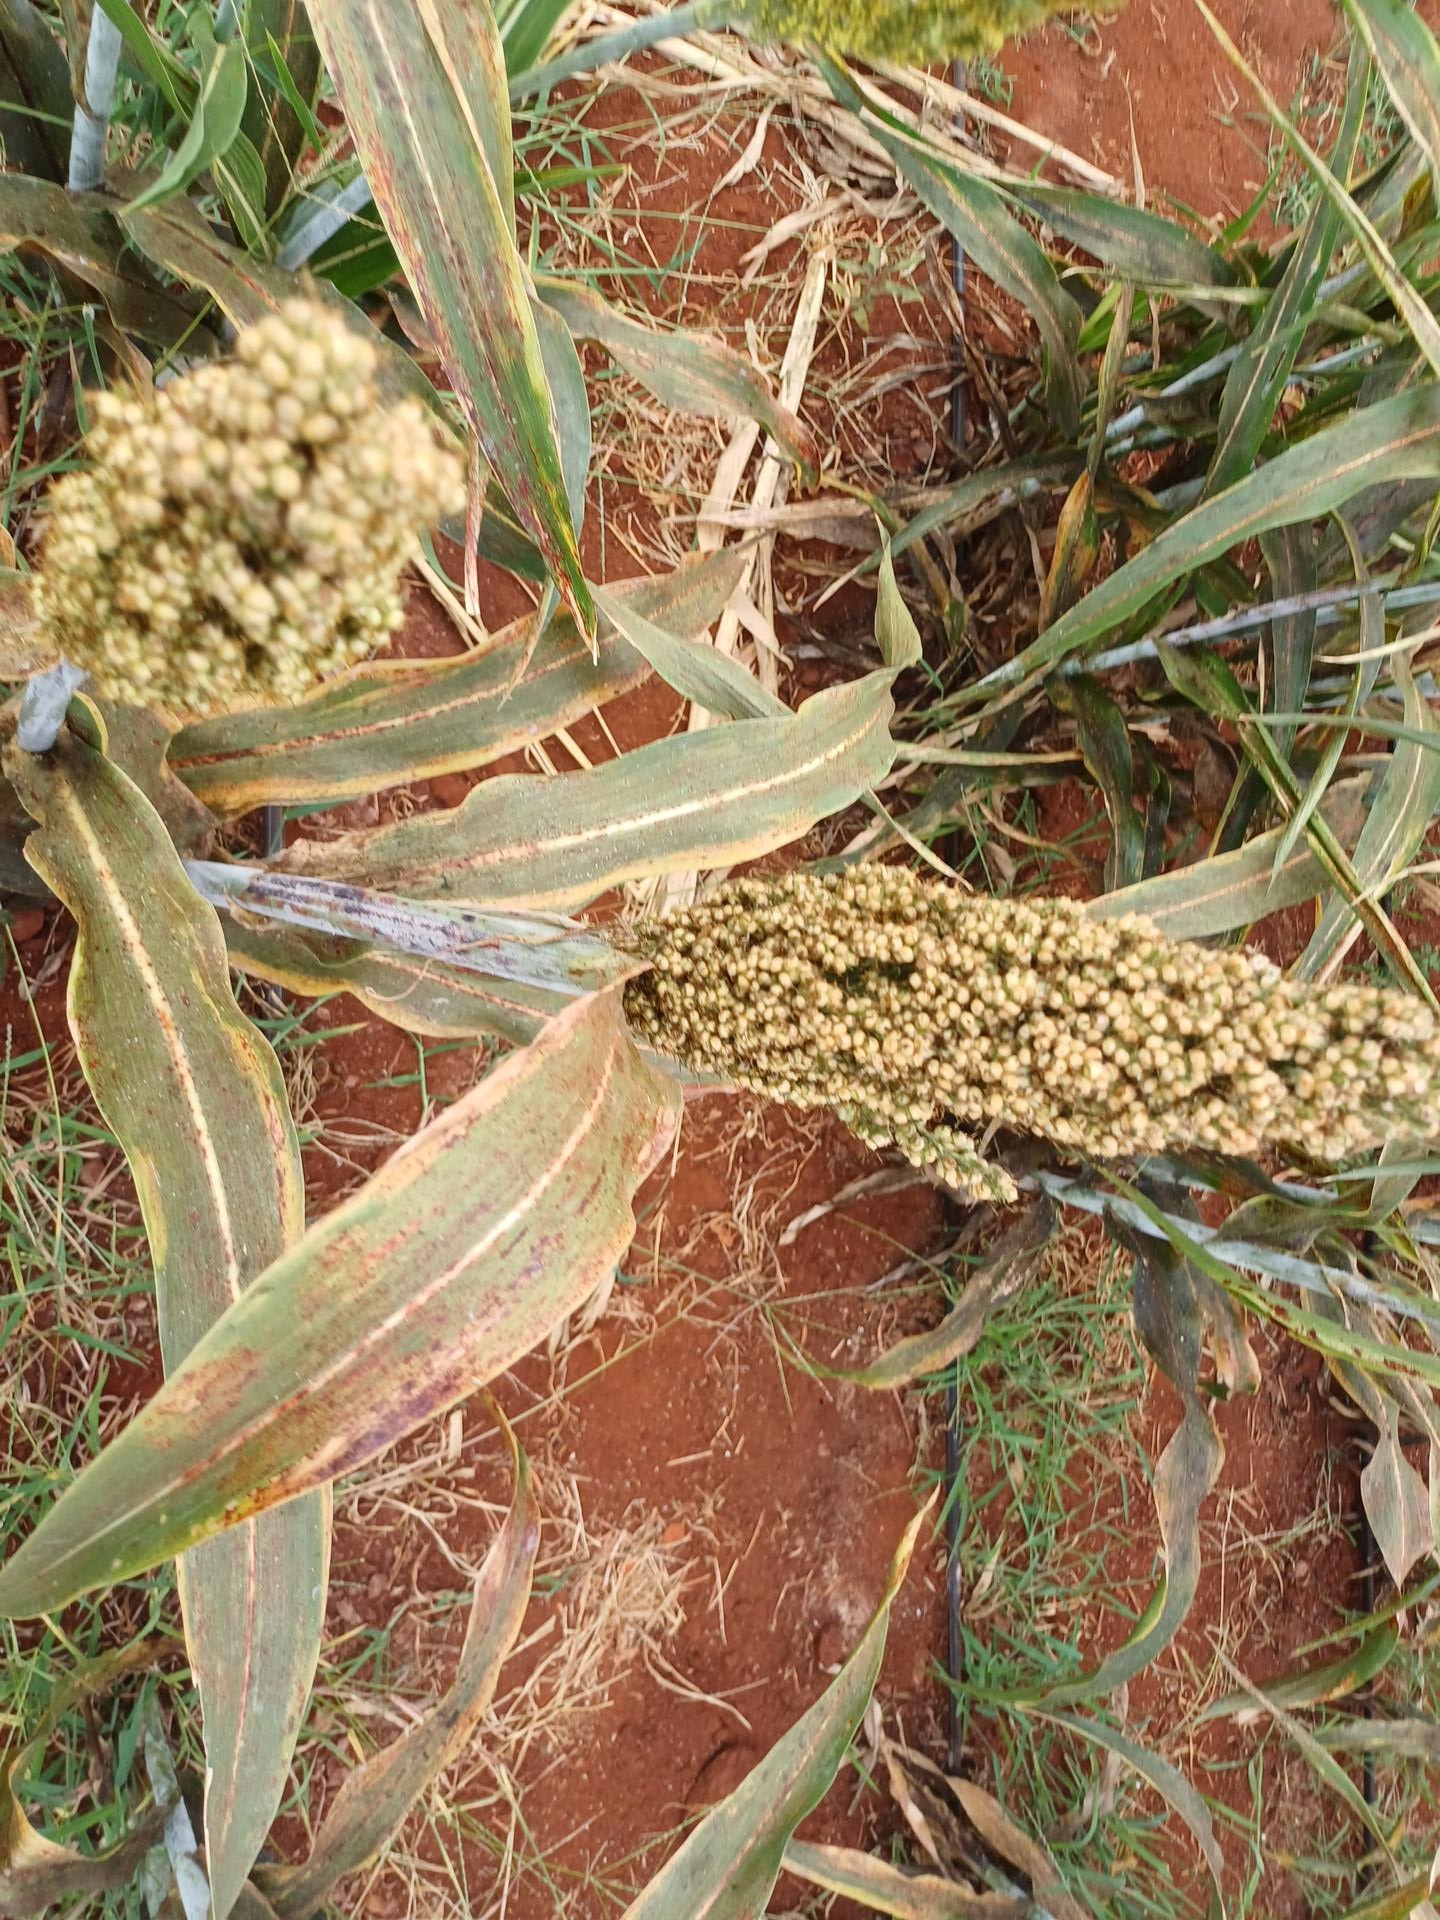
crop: sorghum
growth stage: maturity
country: Kenya
